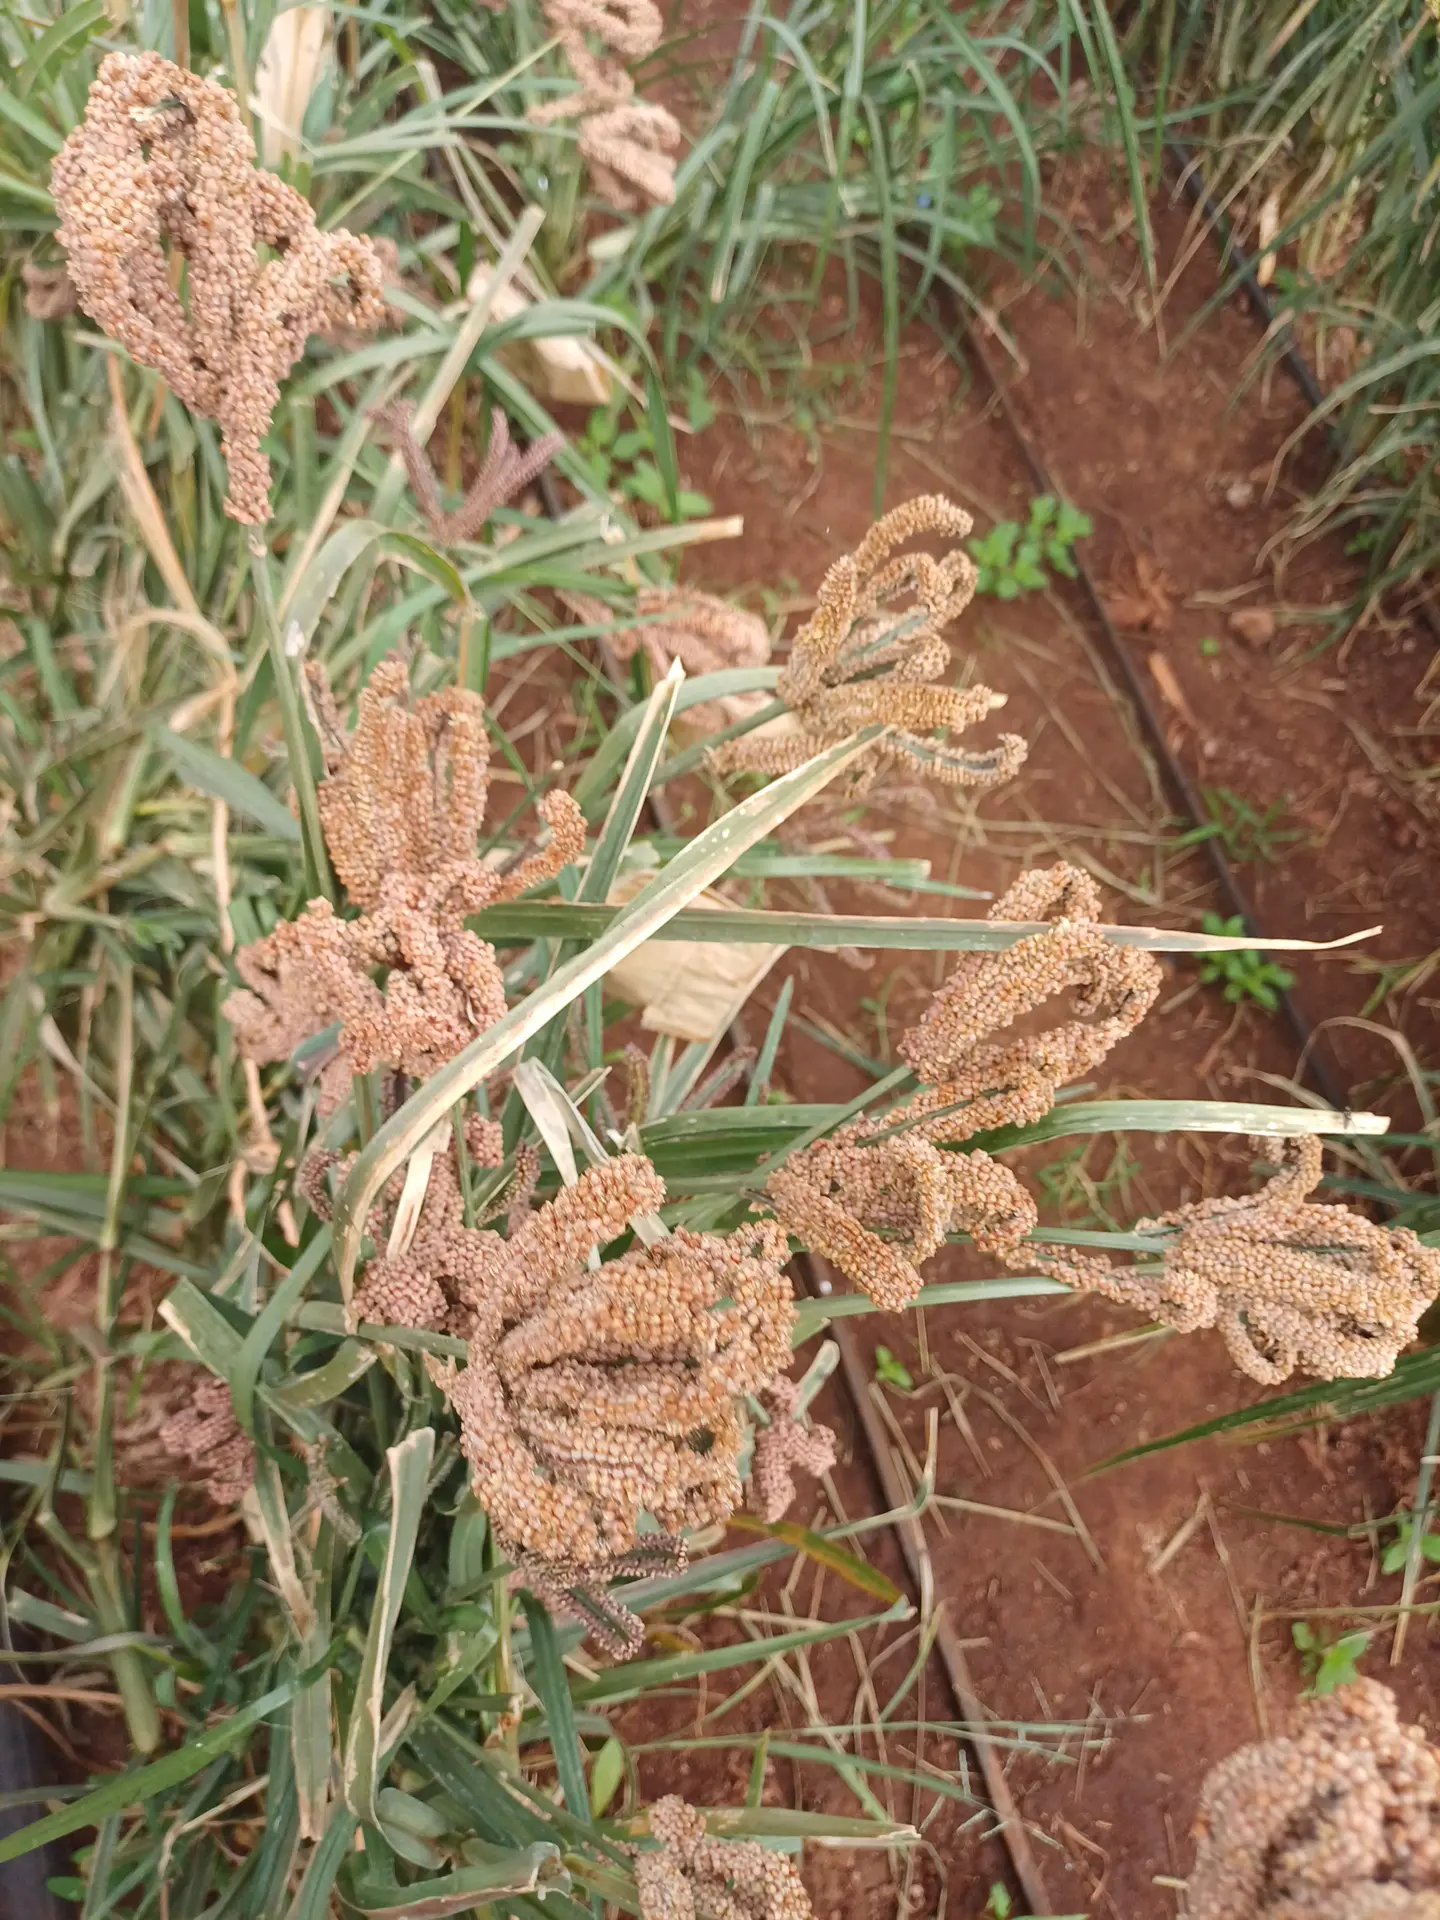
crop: finger millet
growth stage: filling grain
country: Kenya
